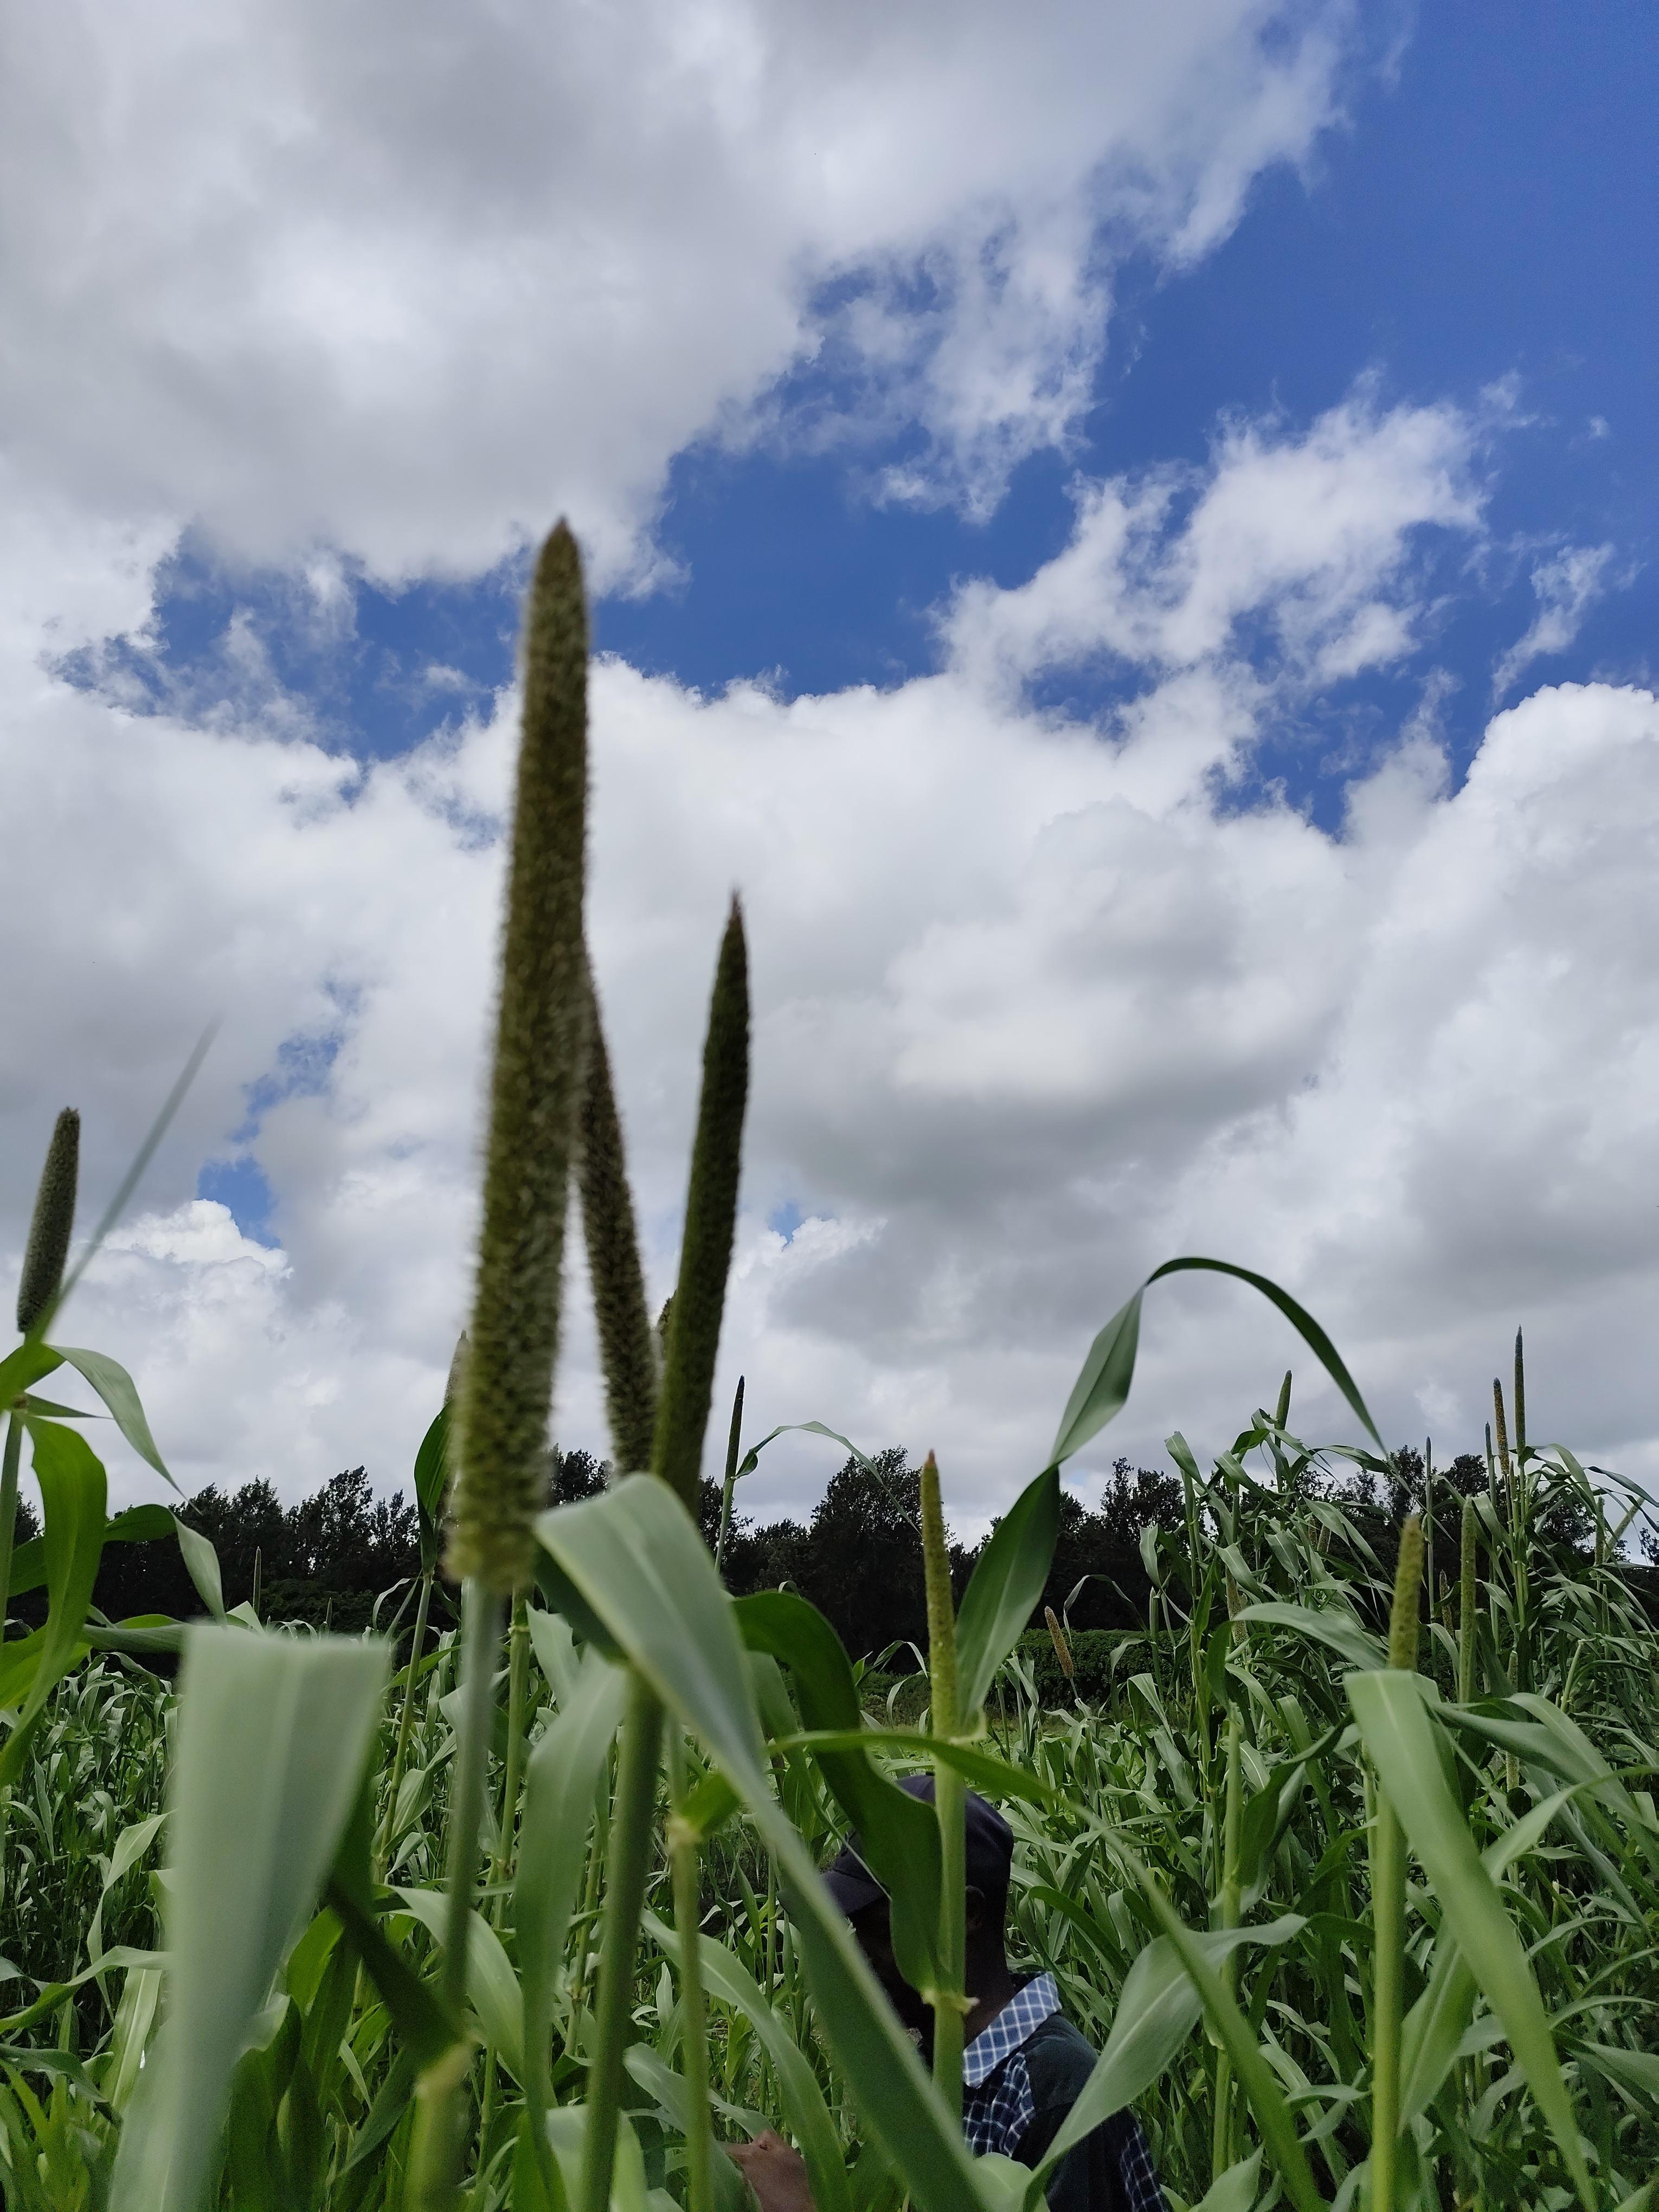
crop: pearl millet
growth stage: heading tuber
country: Tanzania
